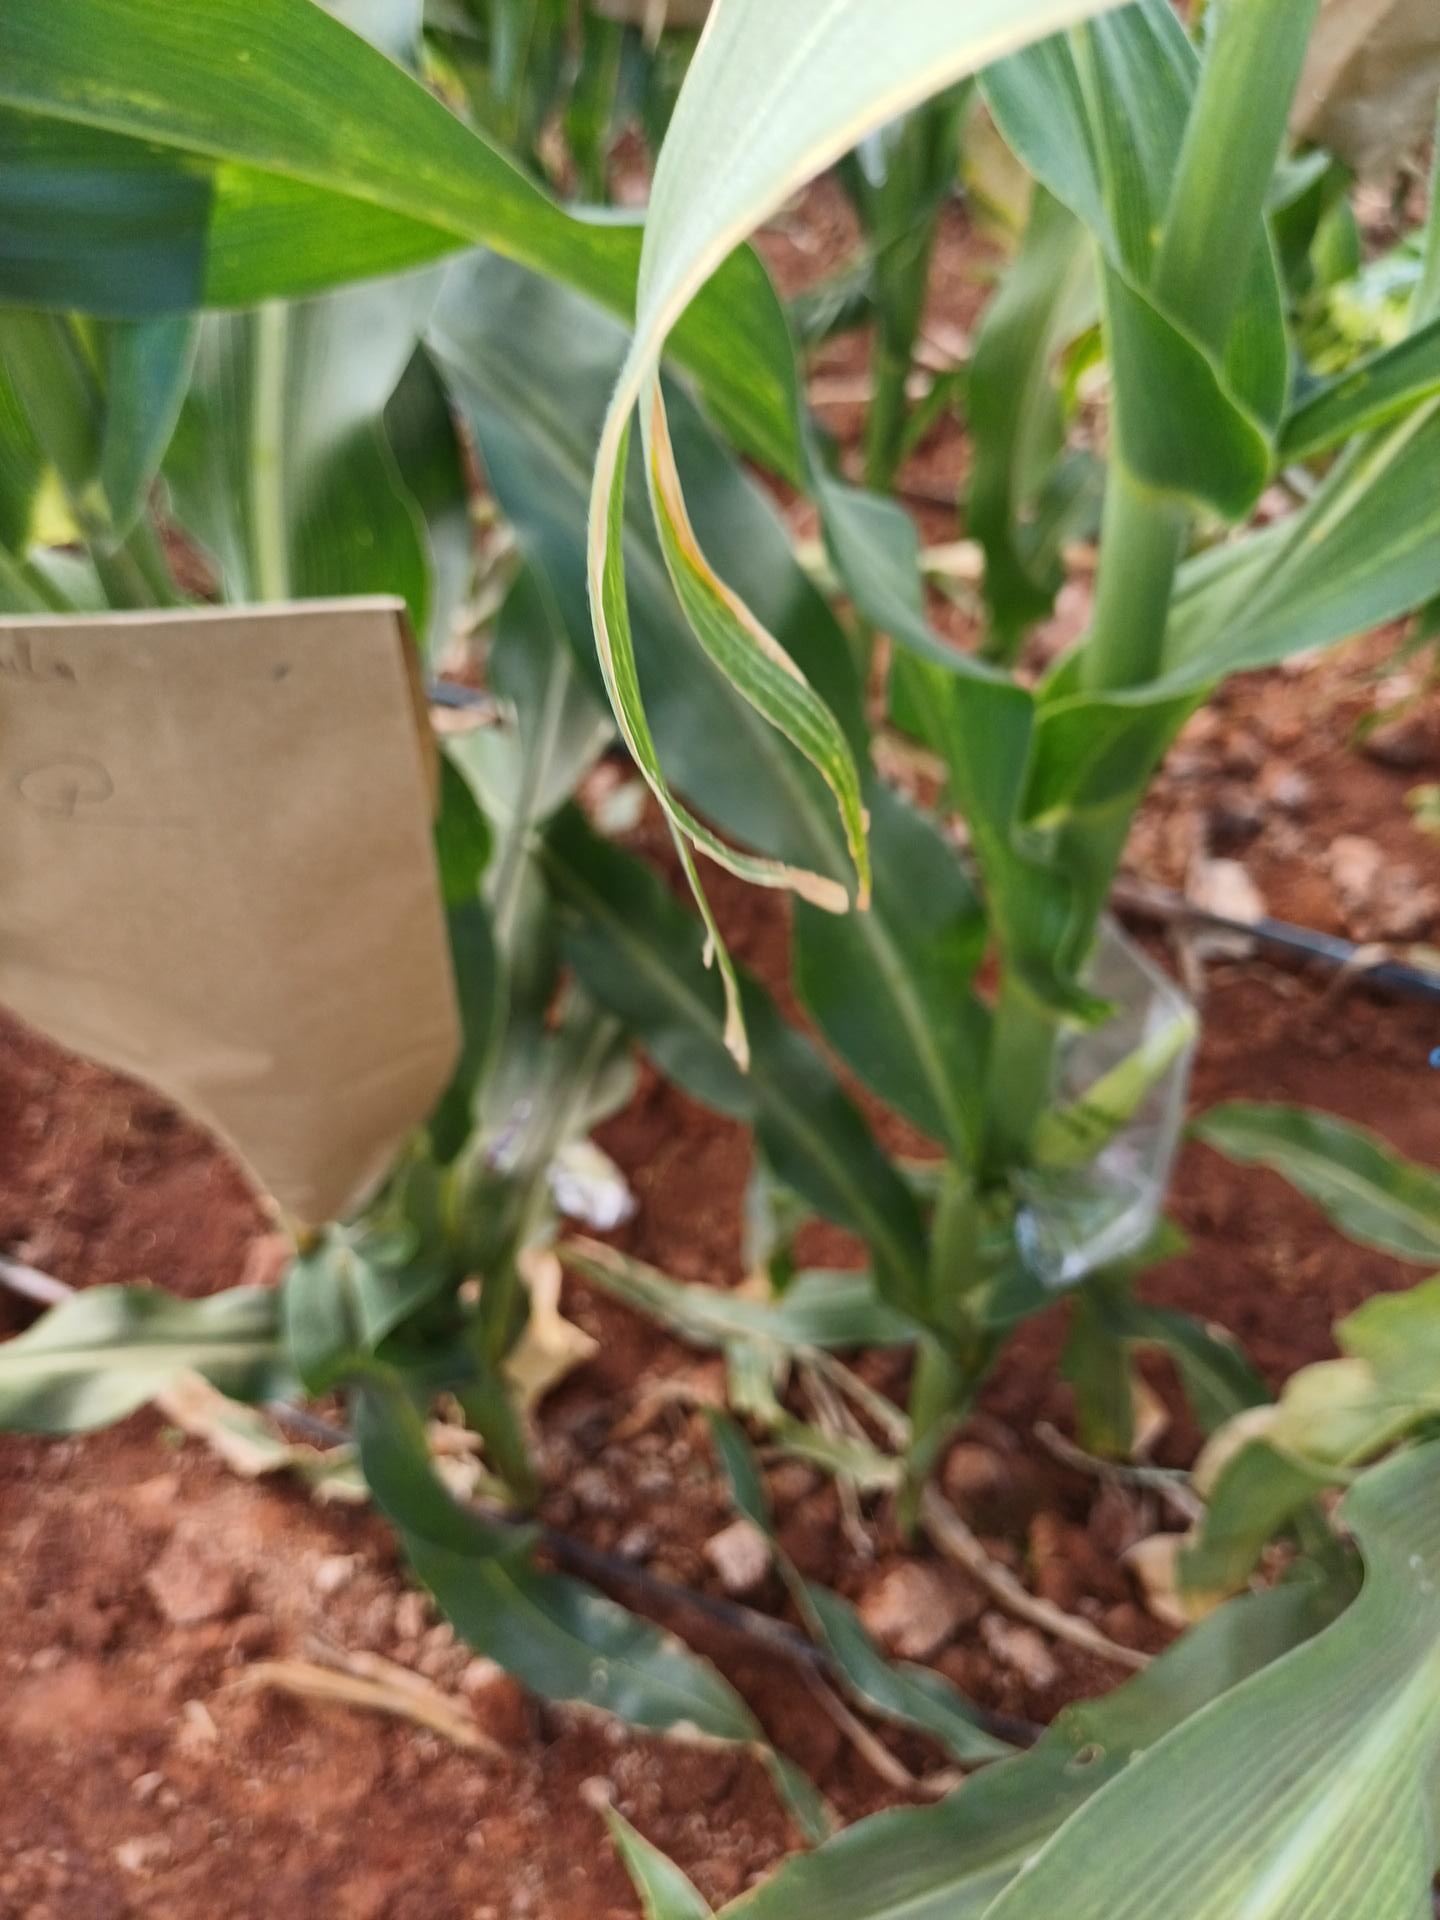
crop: maize
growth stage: flowering
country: Kenya
